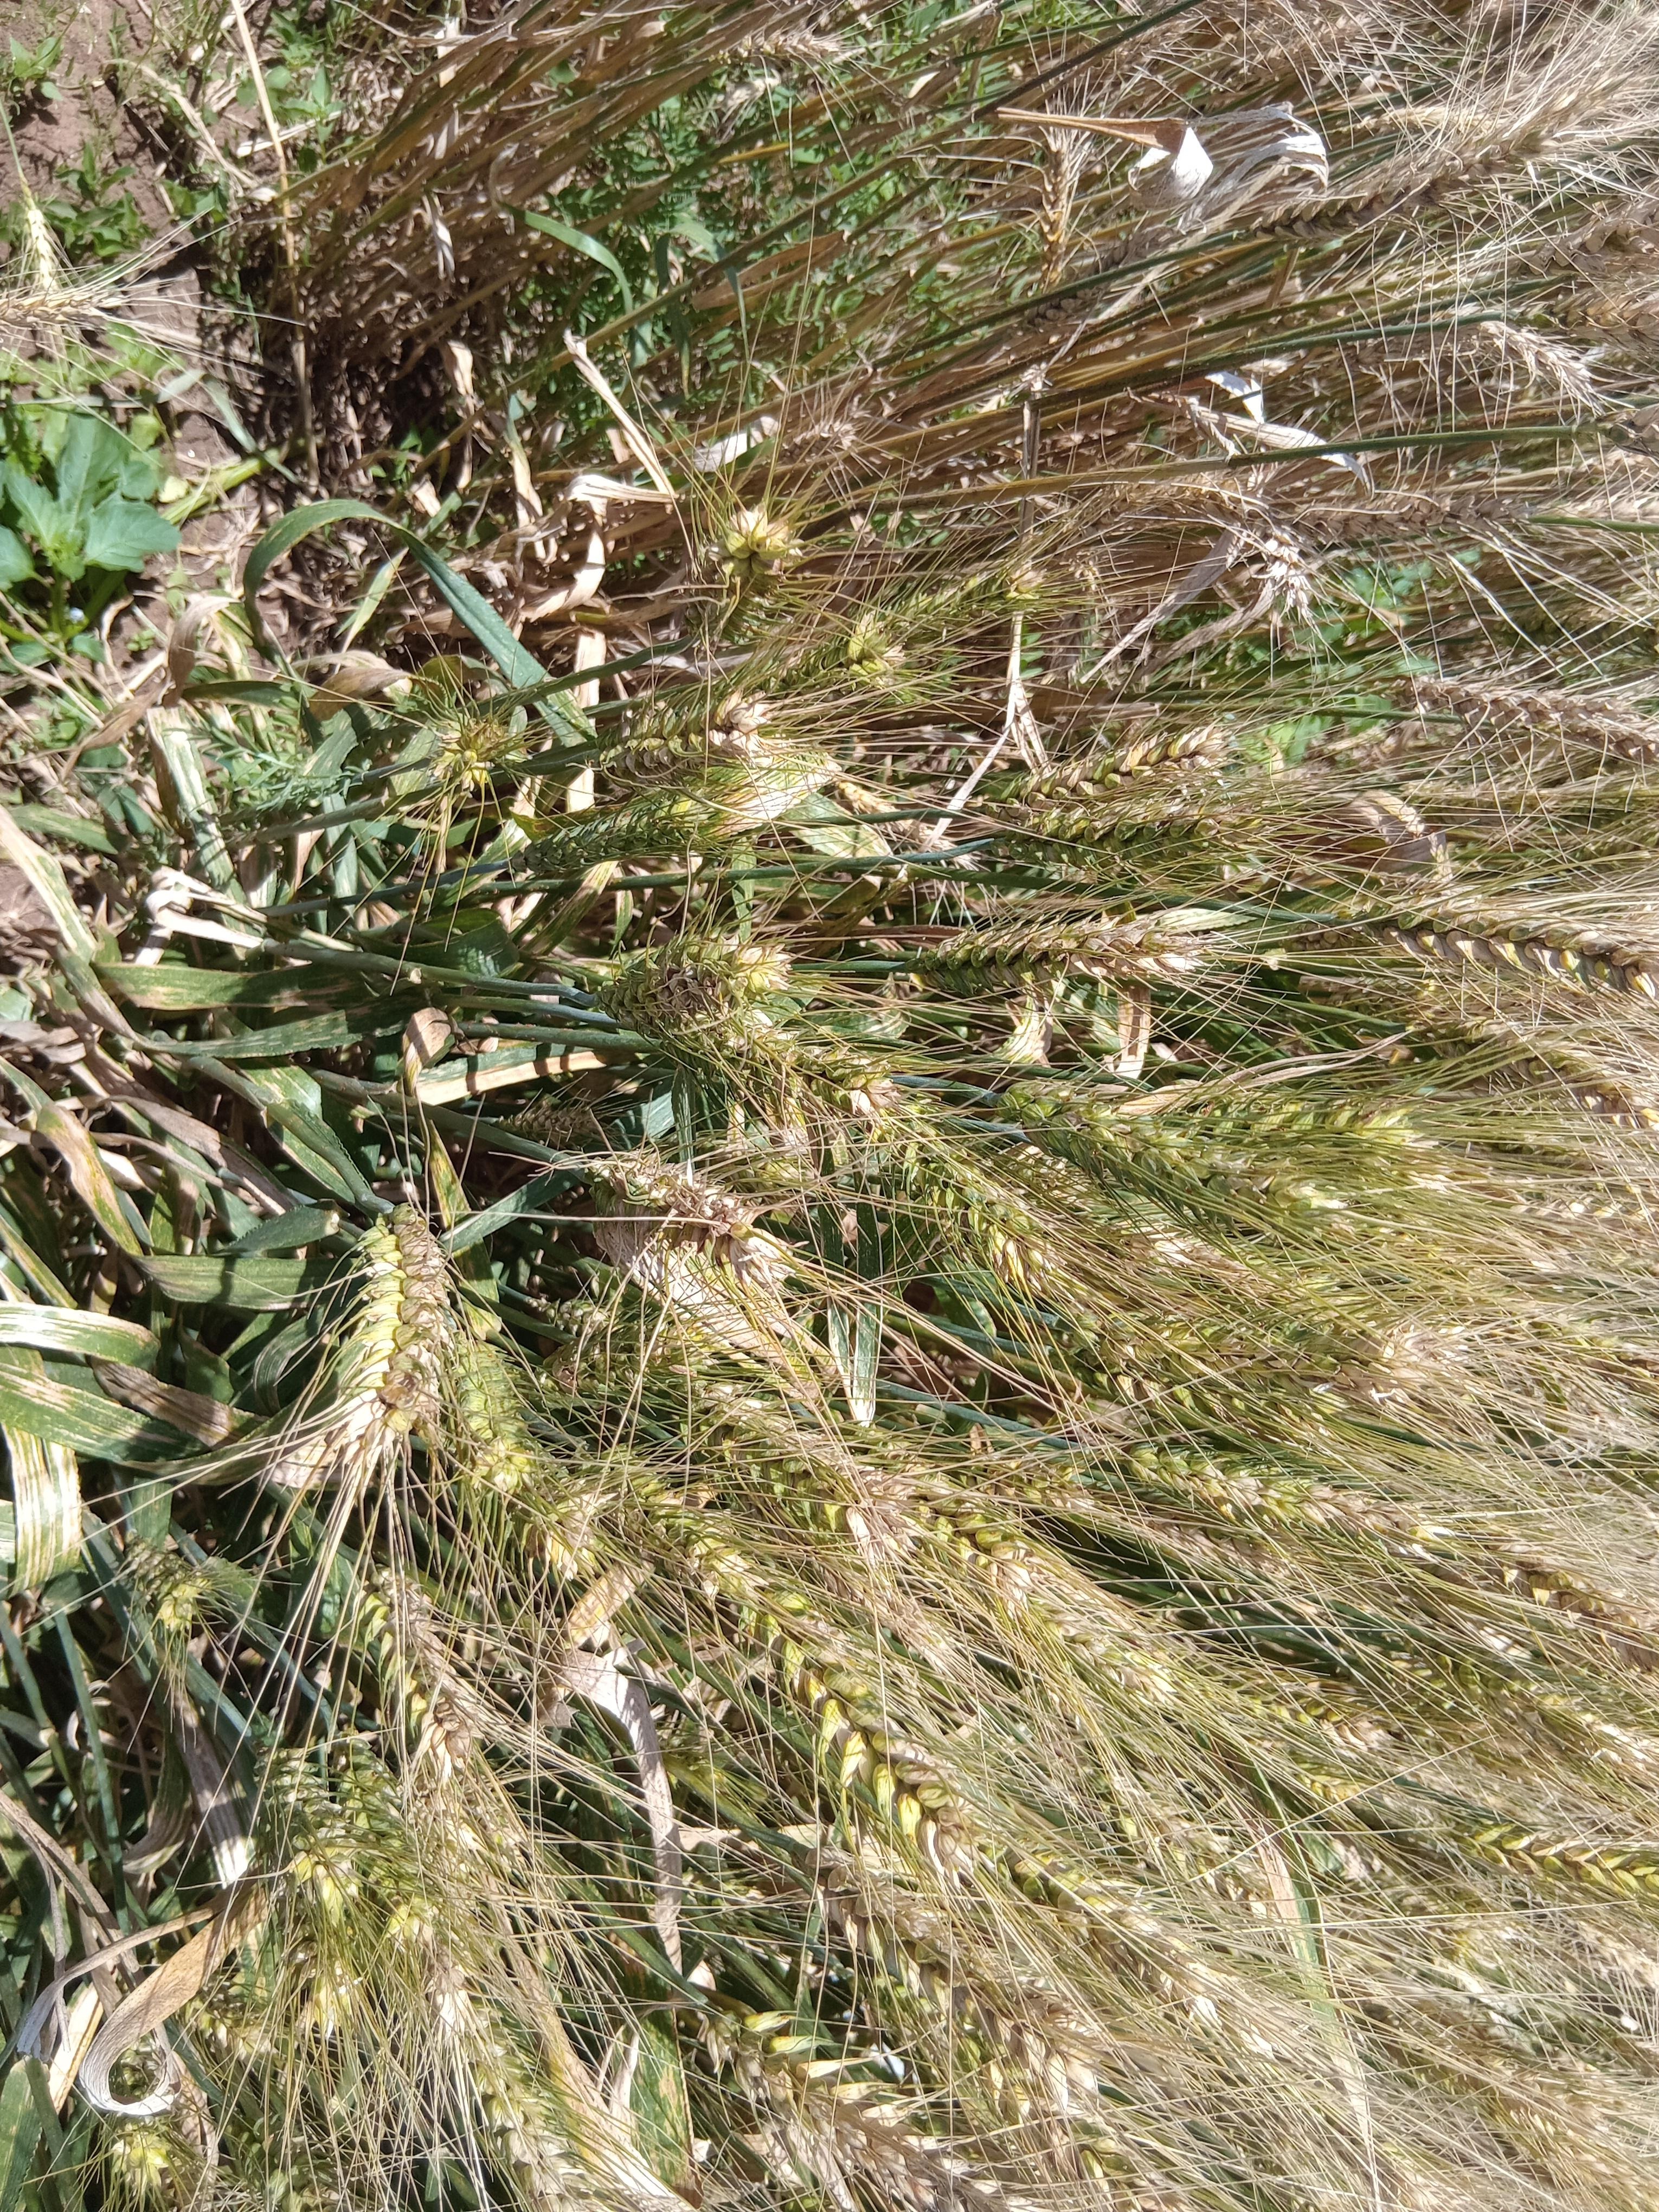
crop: wheat
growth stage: maturity
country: Kenya
